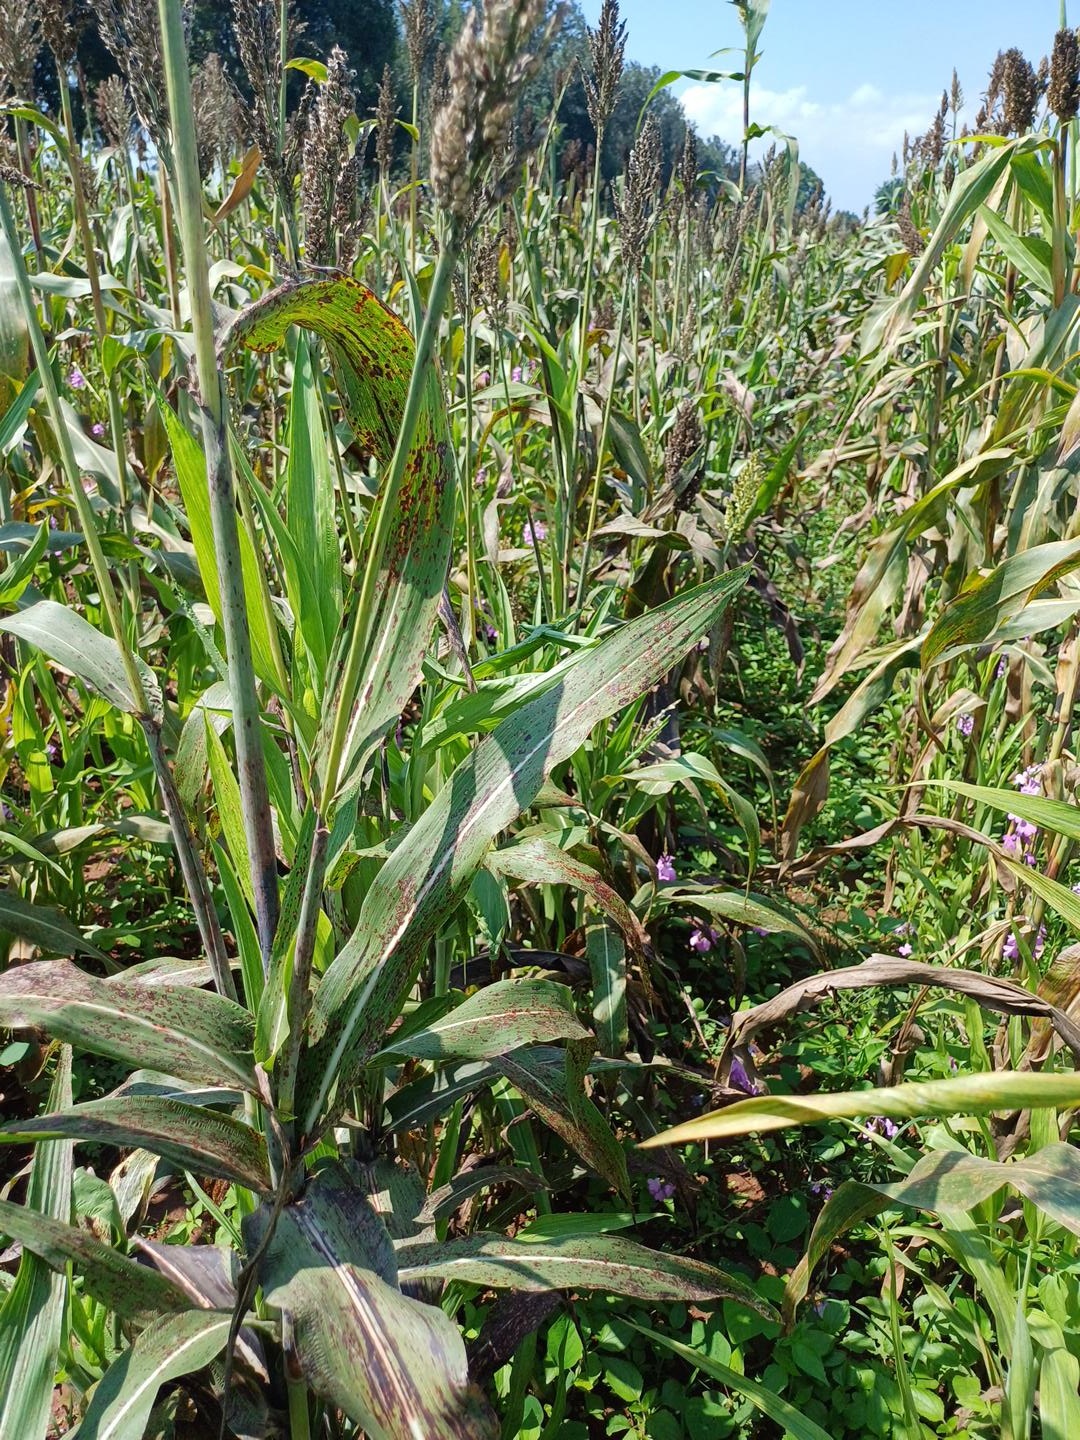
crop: sorghum
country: Kenya
